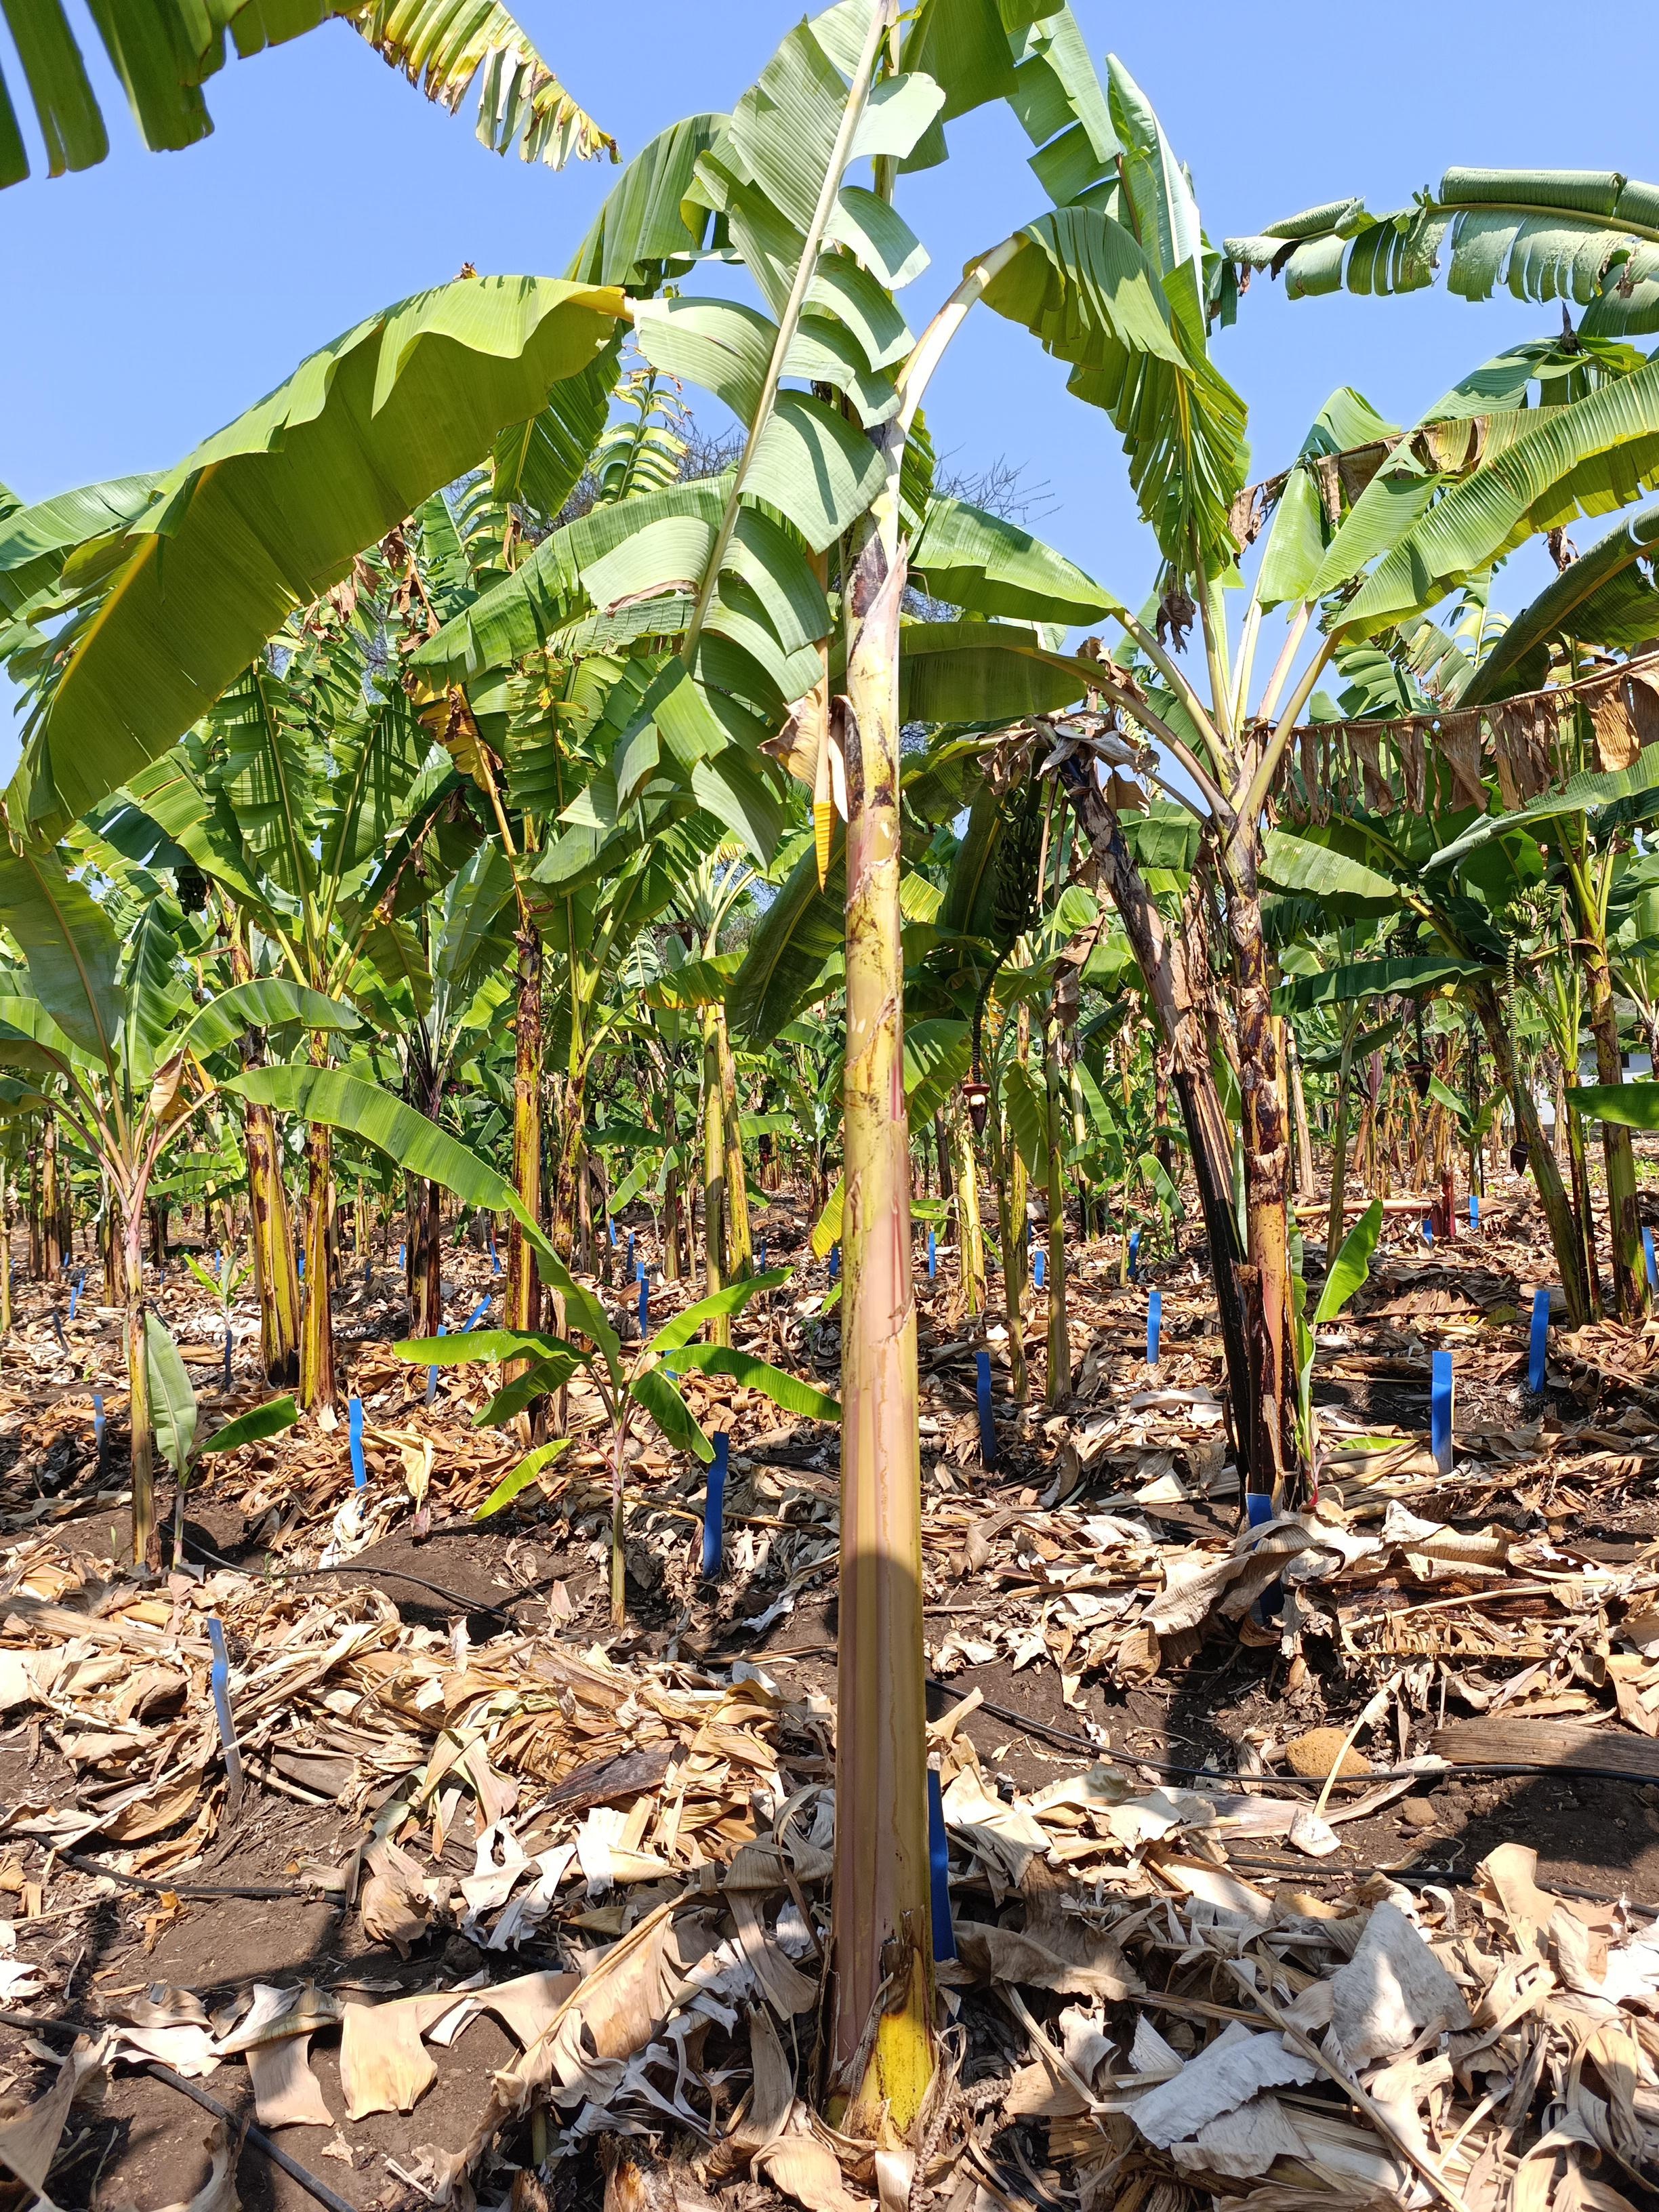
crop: banana
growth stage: vegetative
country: Tanzania
